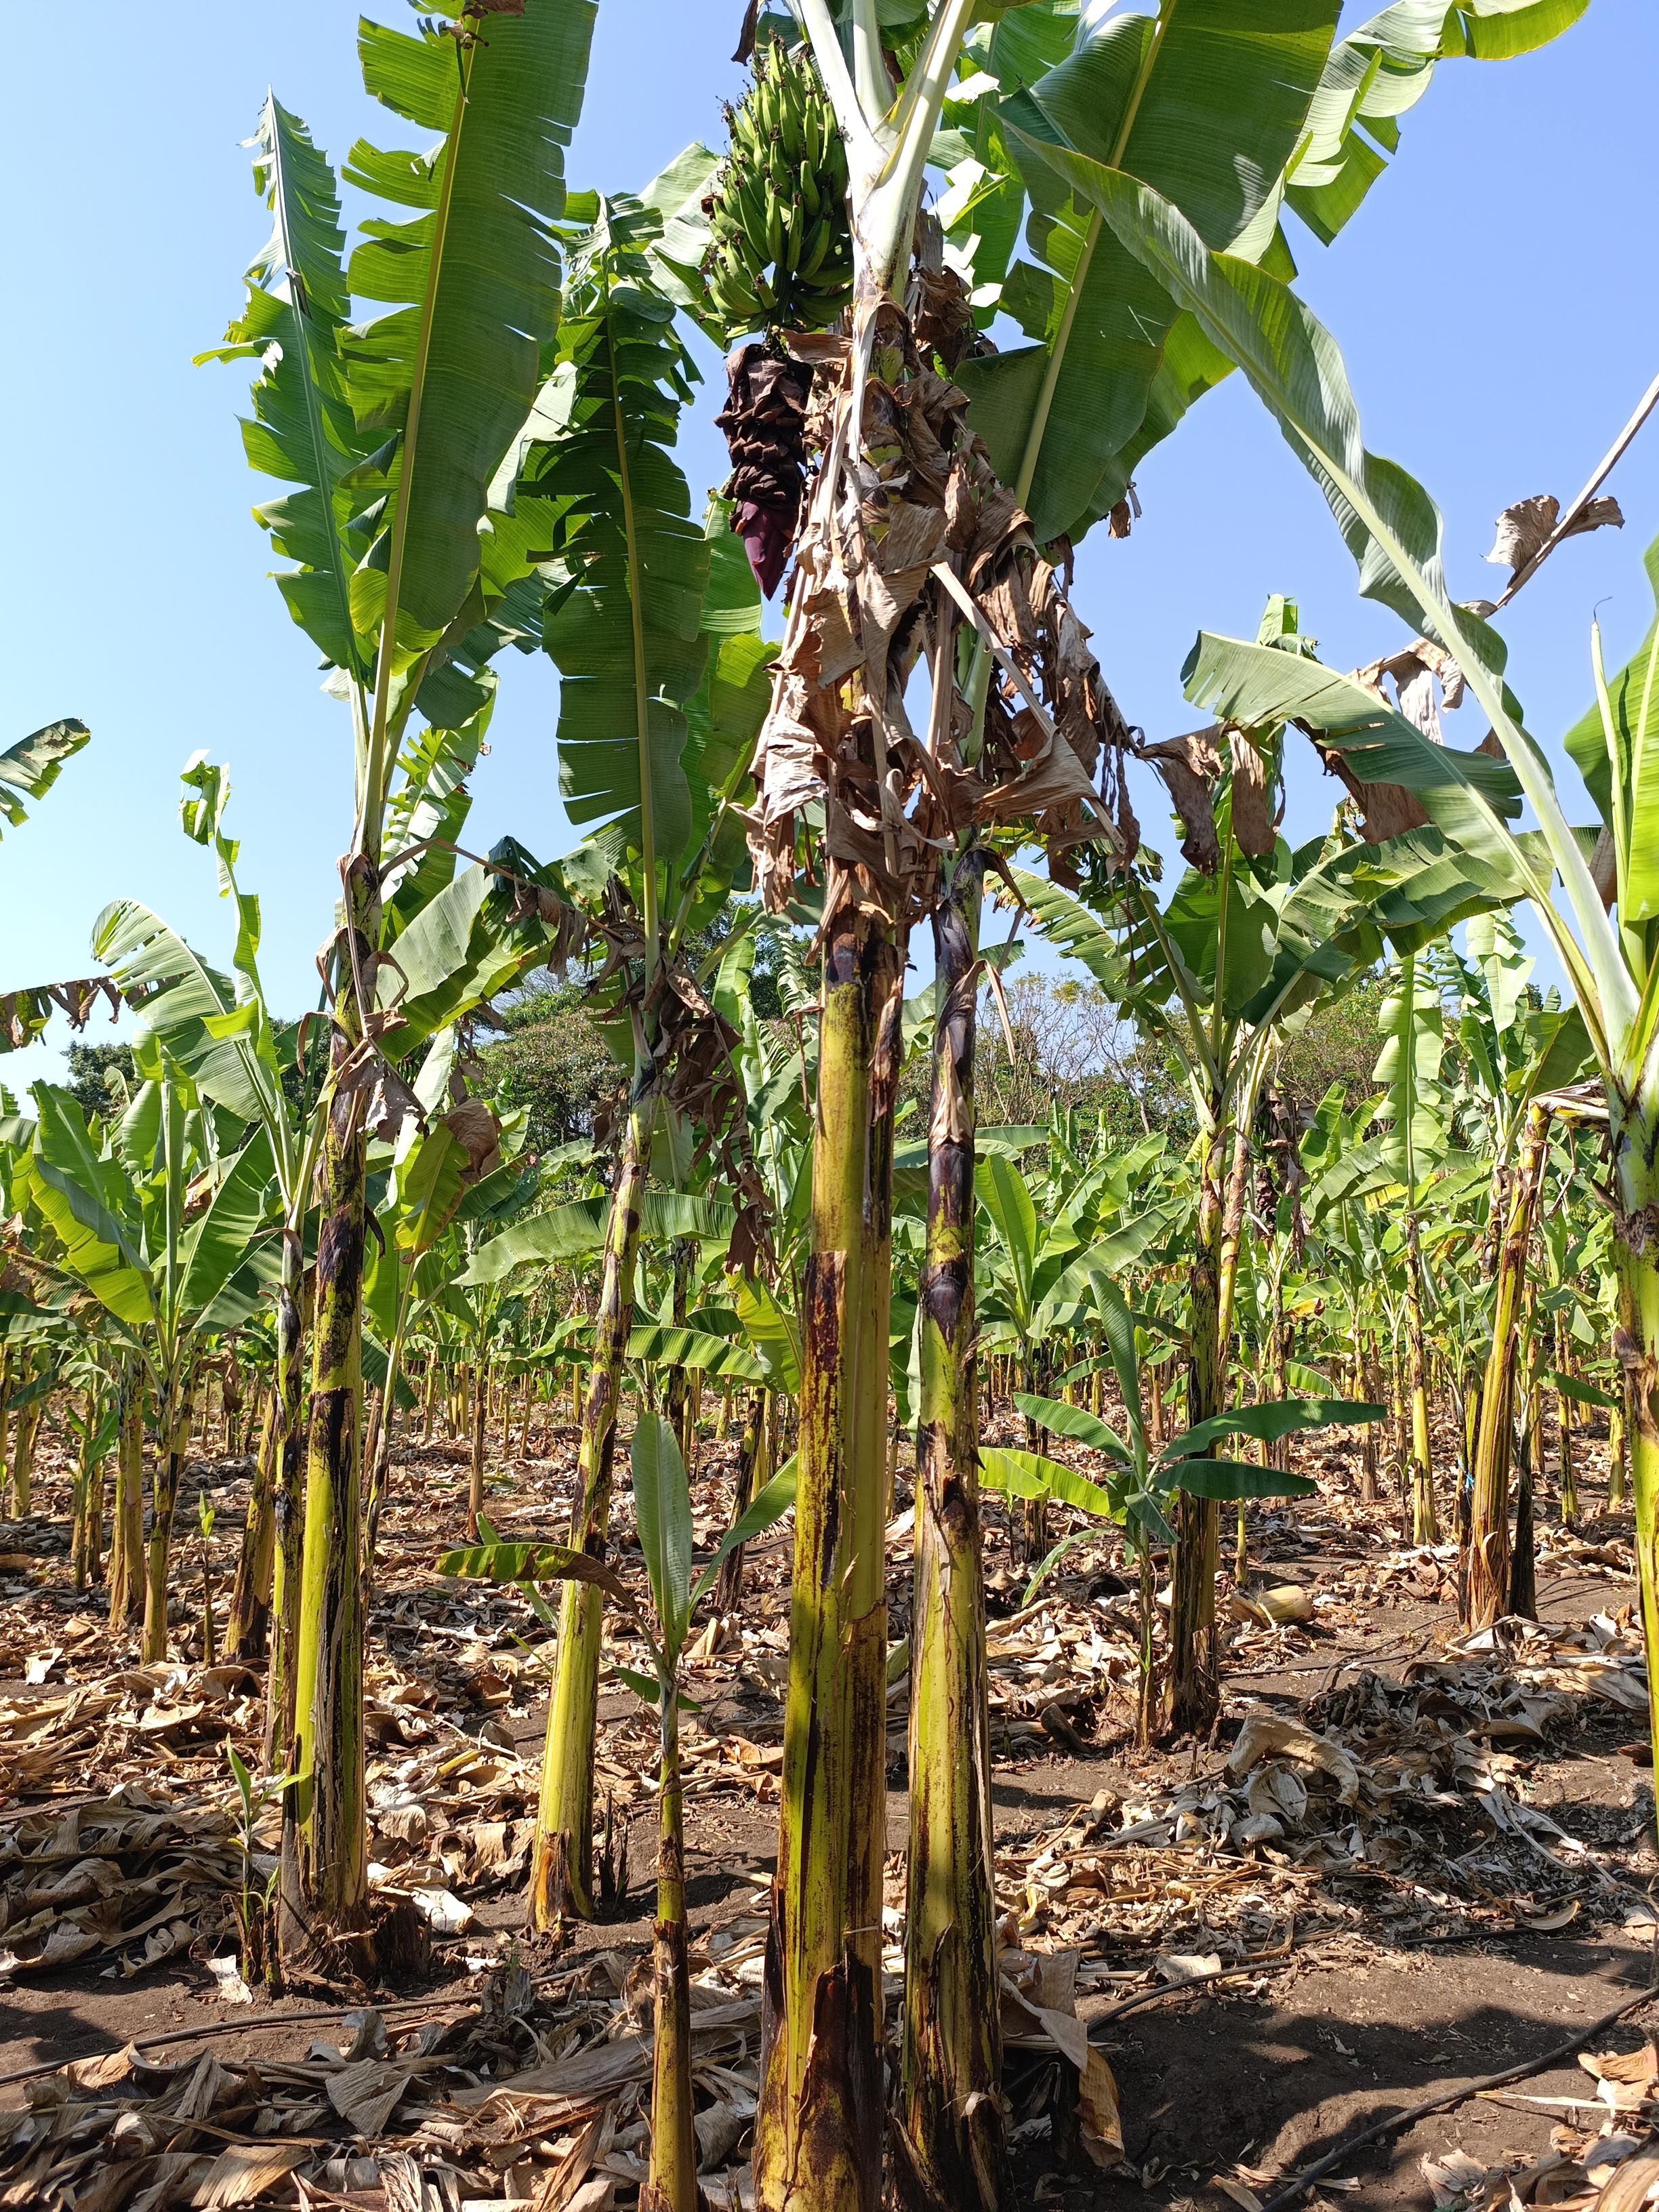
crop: banana
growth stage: development fruit
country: Tanzania
